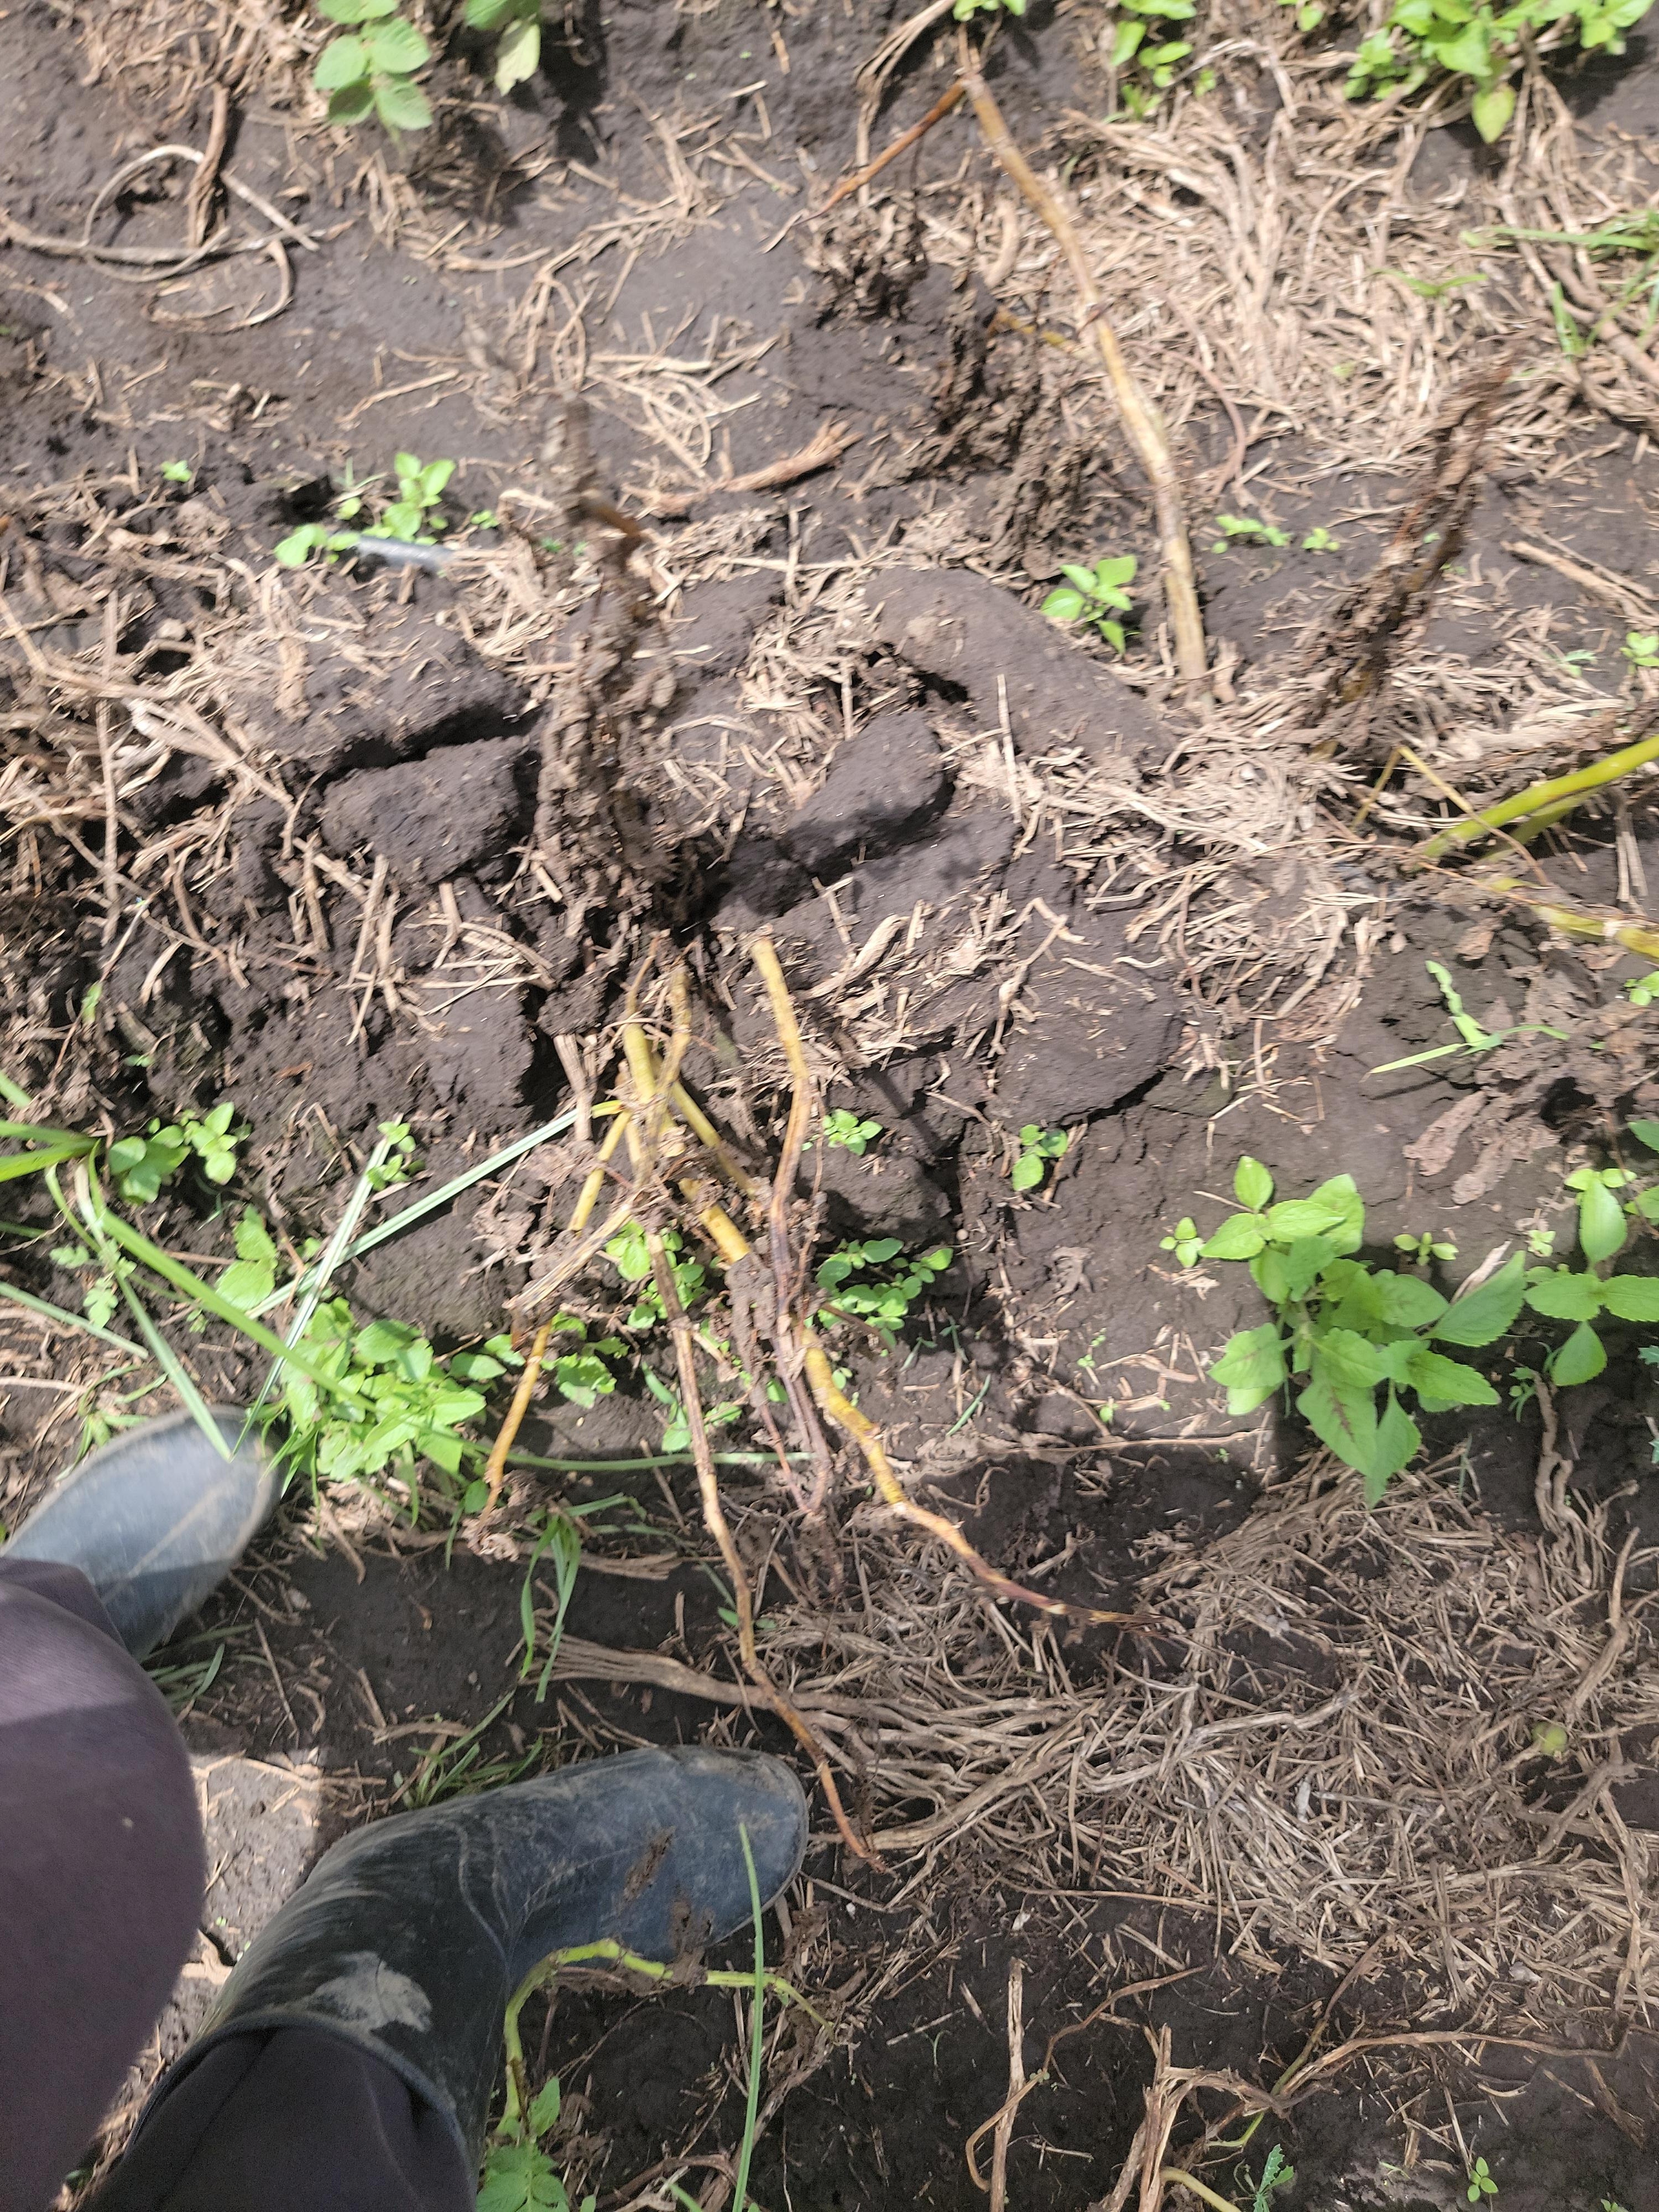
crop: potato
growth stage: flowering
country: Tanzania
